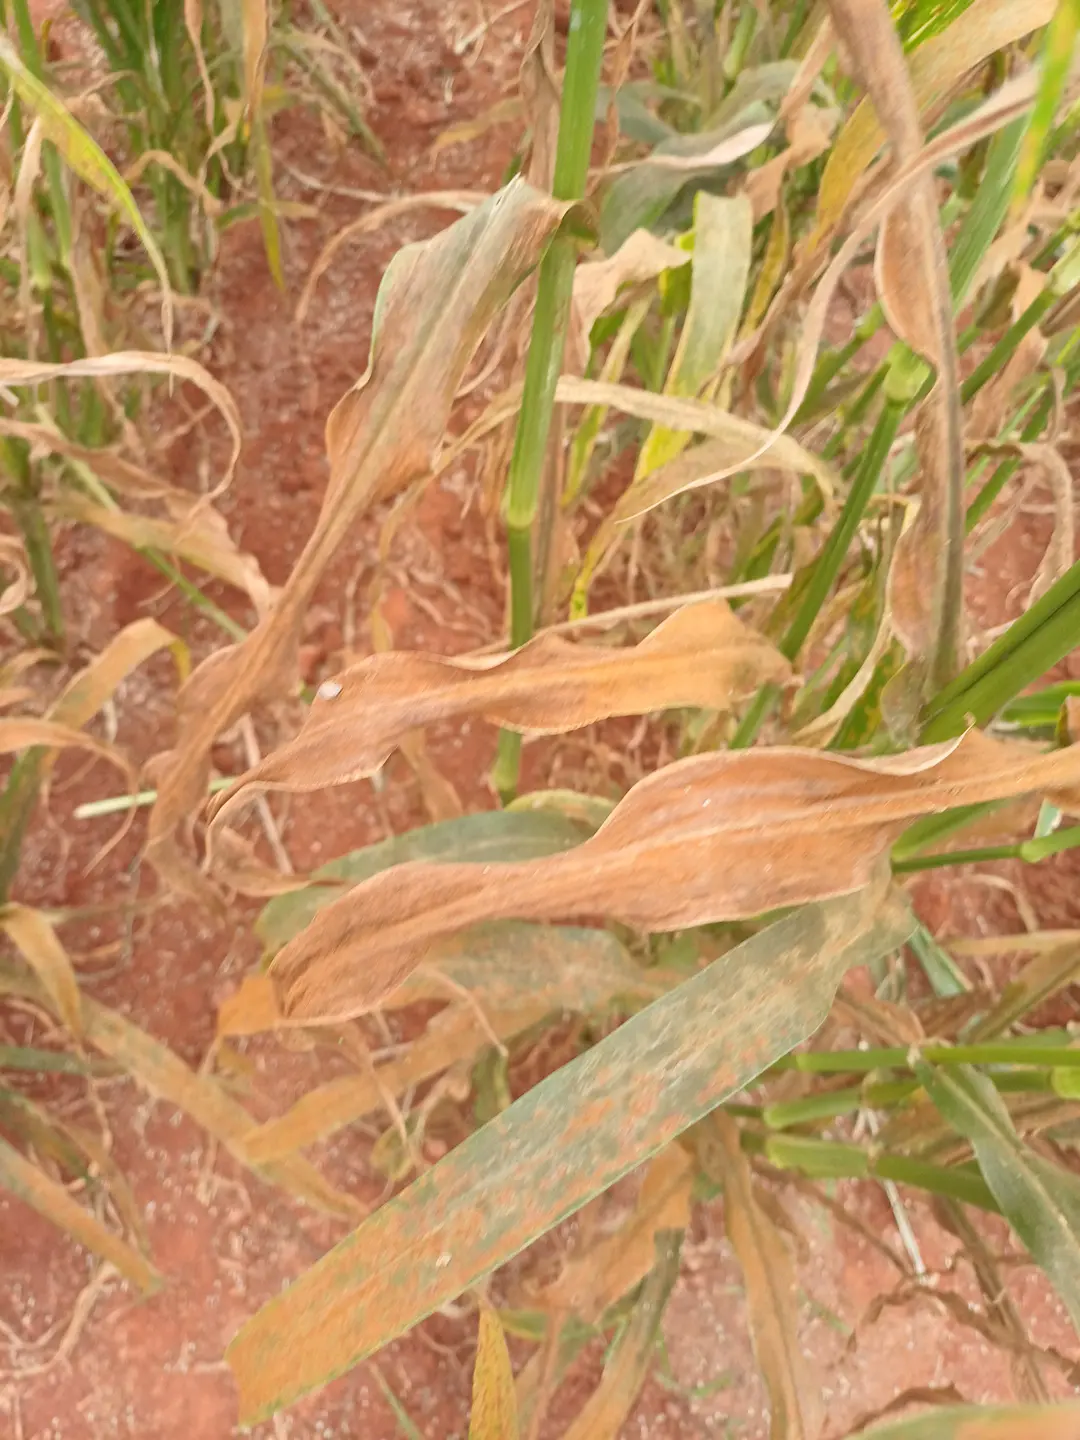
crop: pearl millet
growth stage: filling grain
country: Kenya
